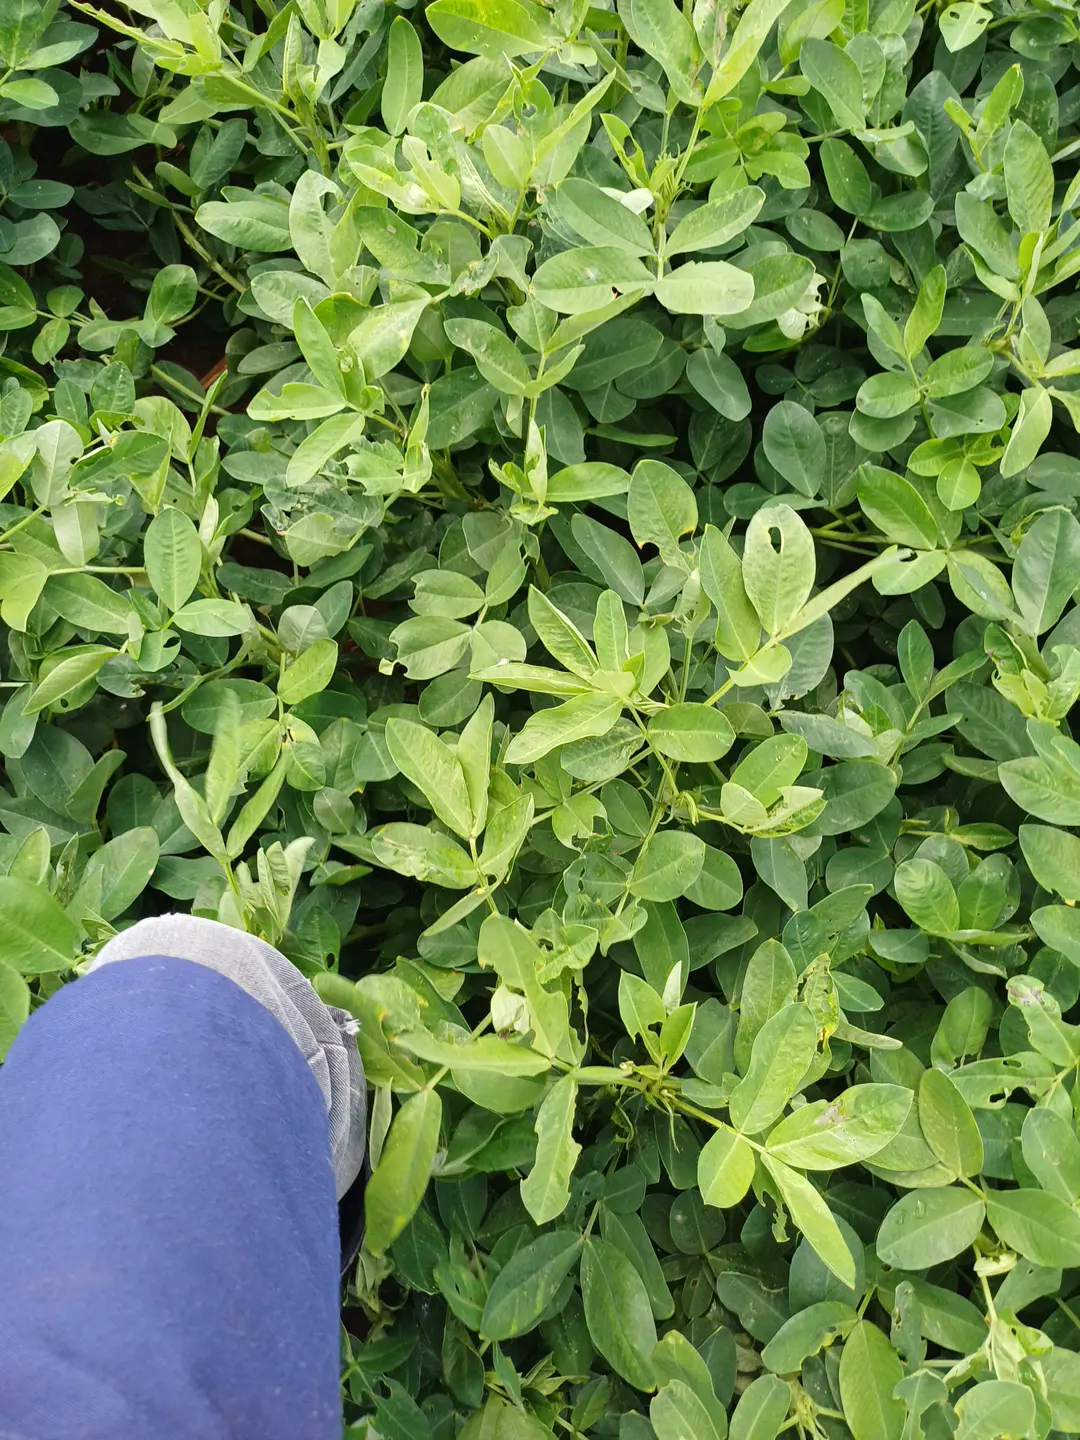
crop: groundnut
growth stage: pegging
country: Kenya
